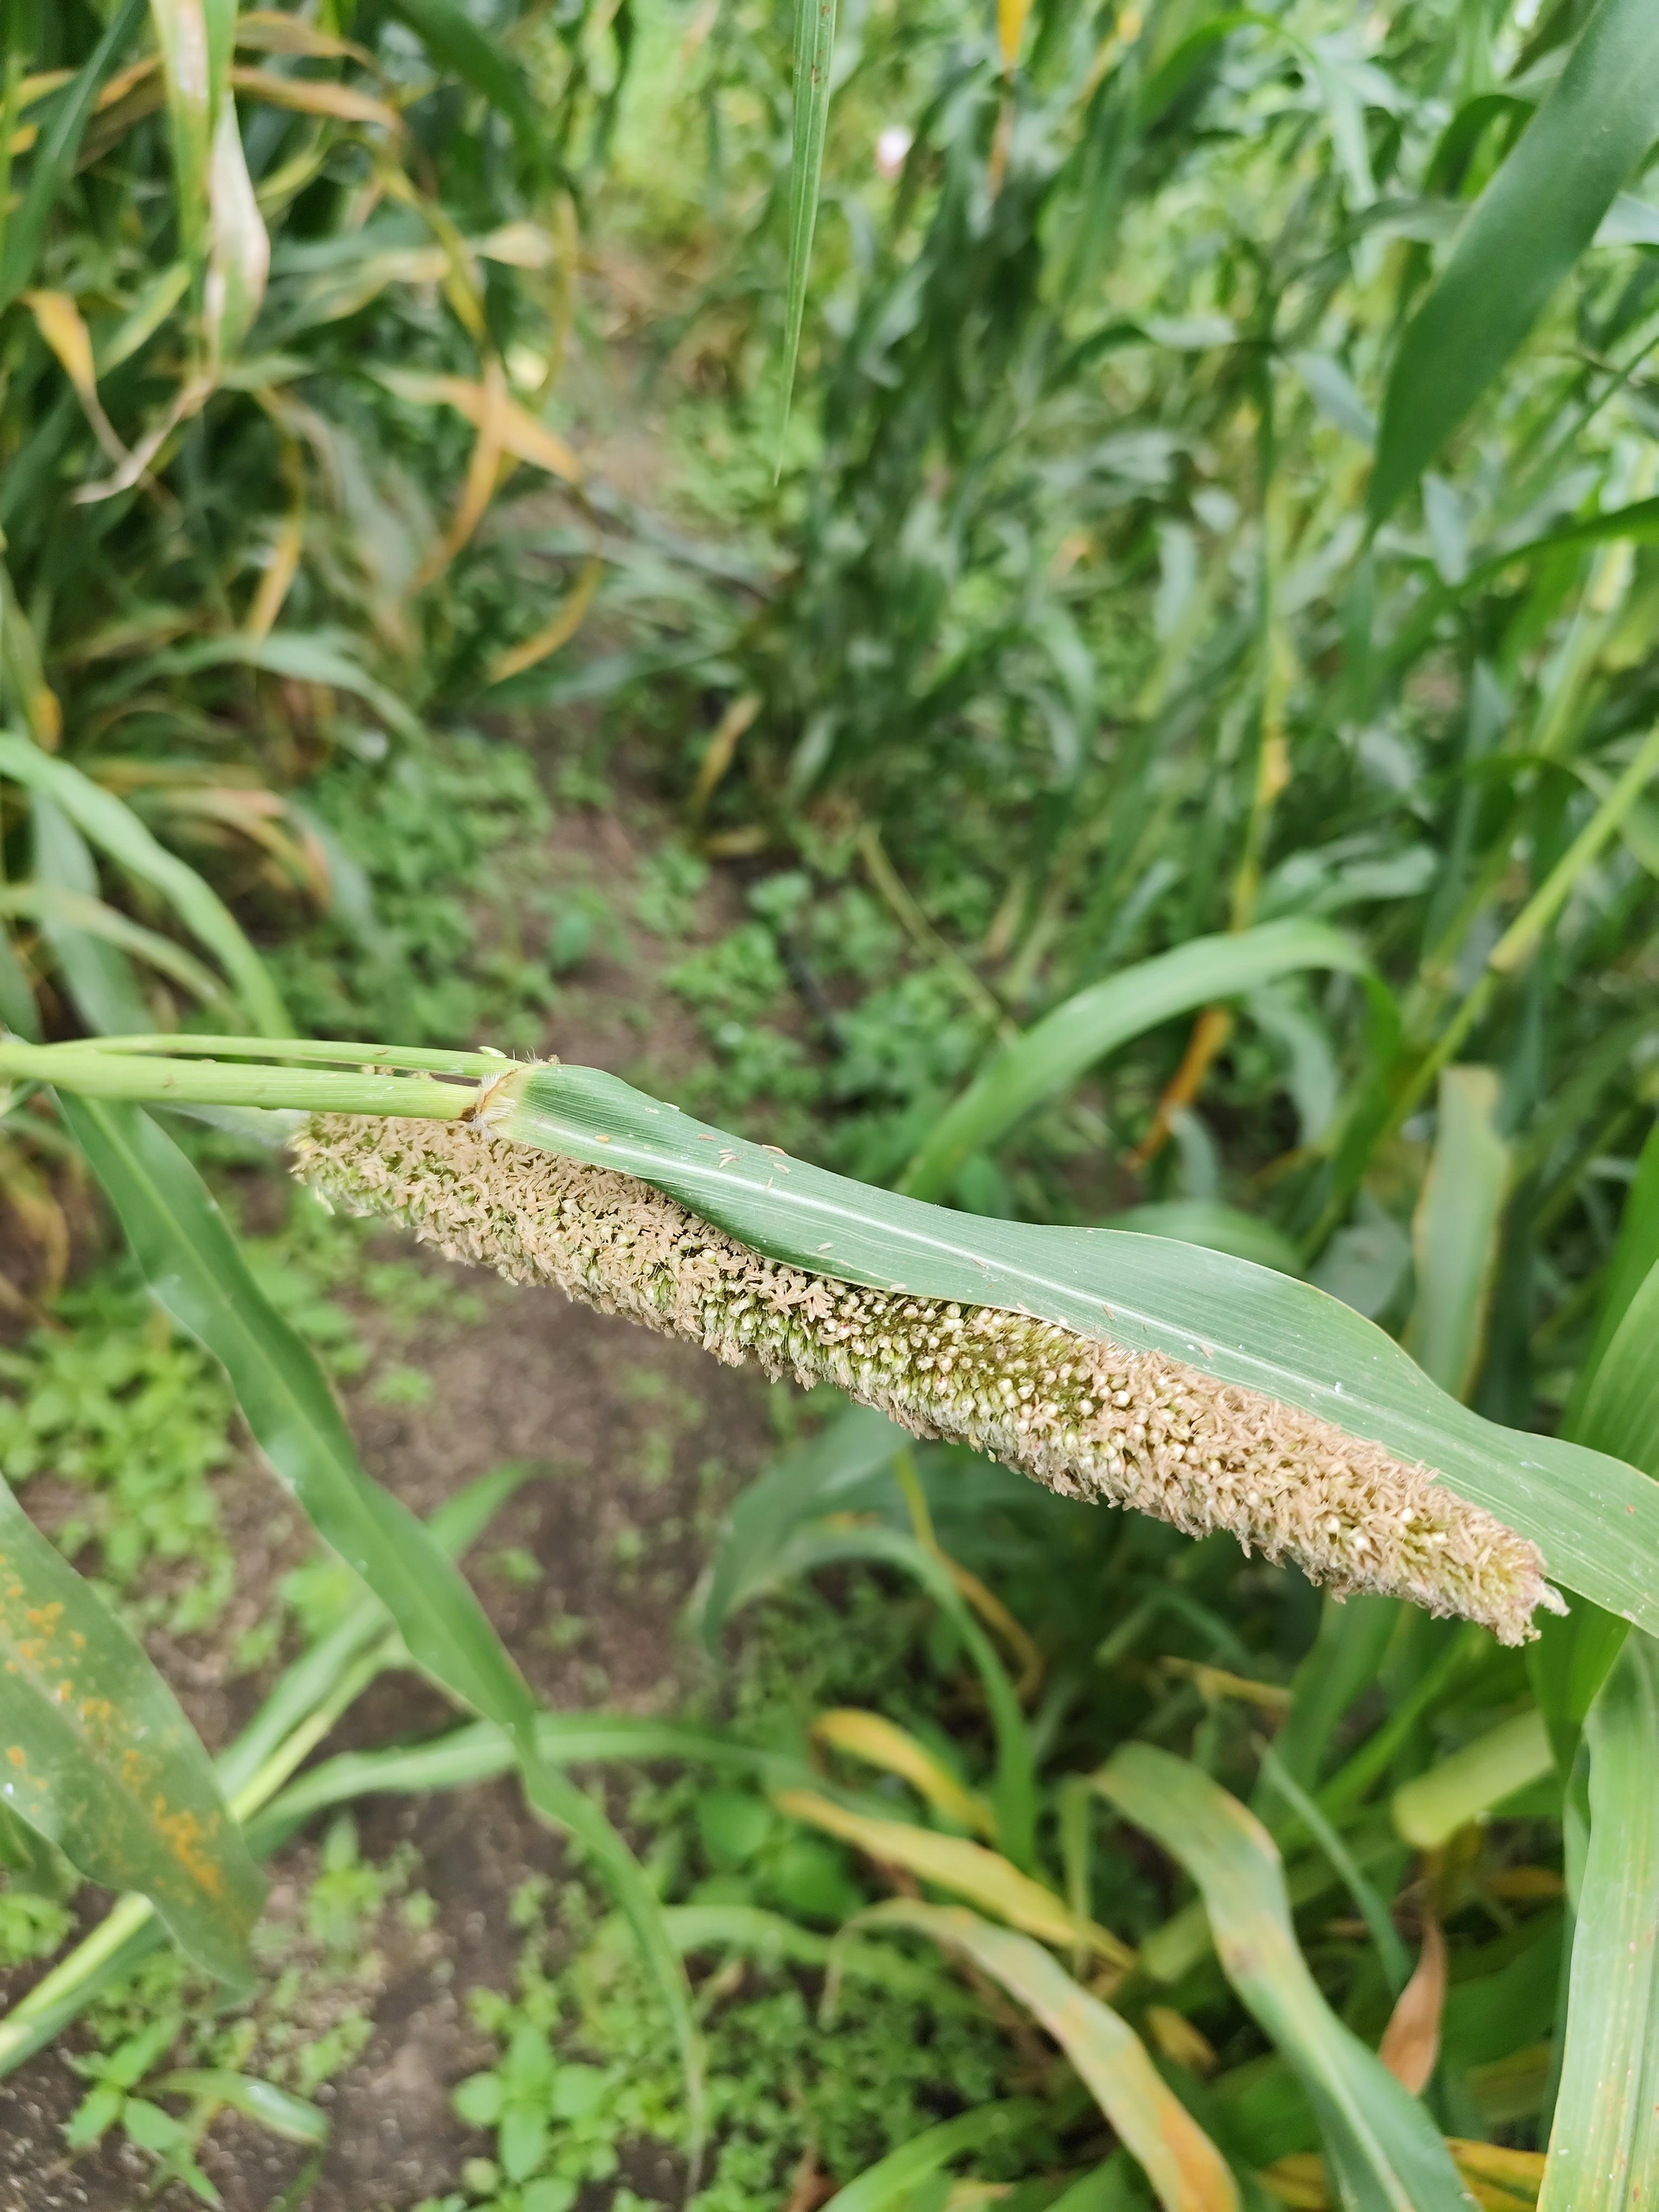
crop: pearl millet
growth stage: heading tuber
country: Tanzania
